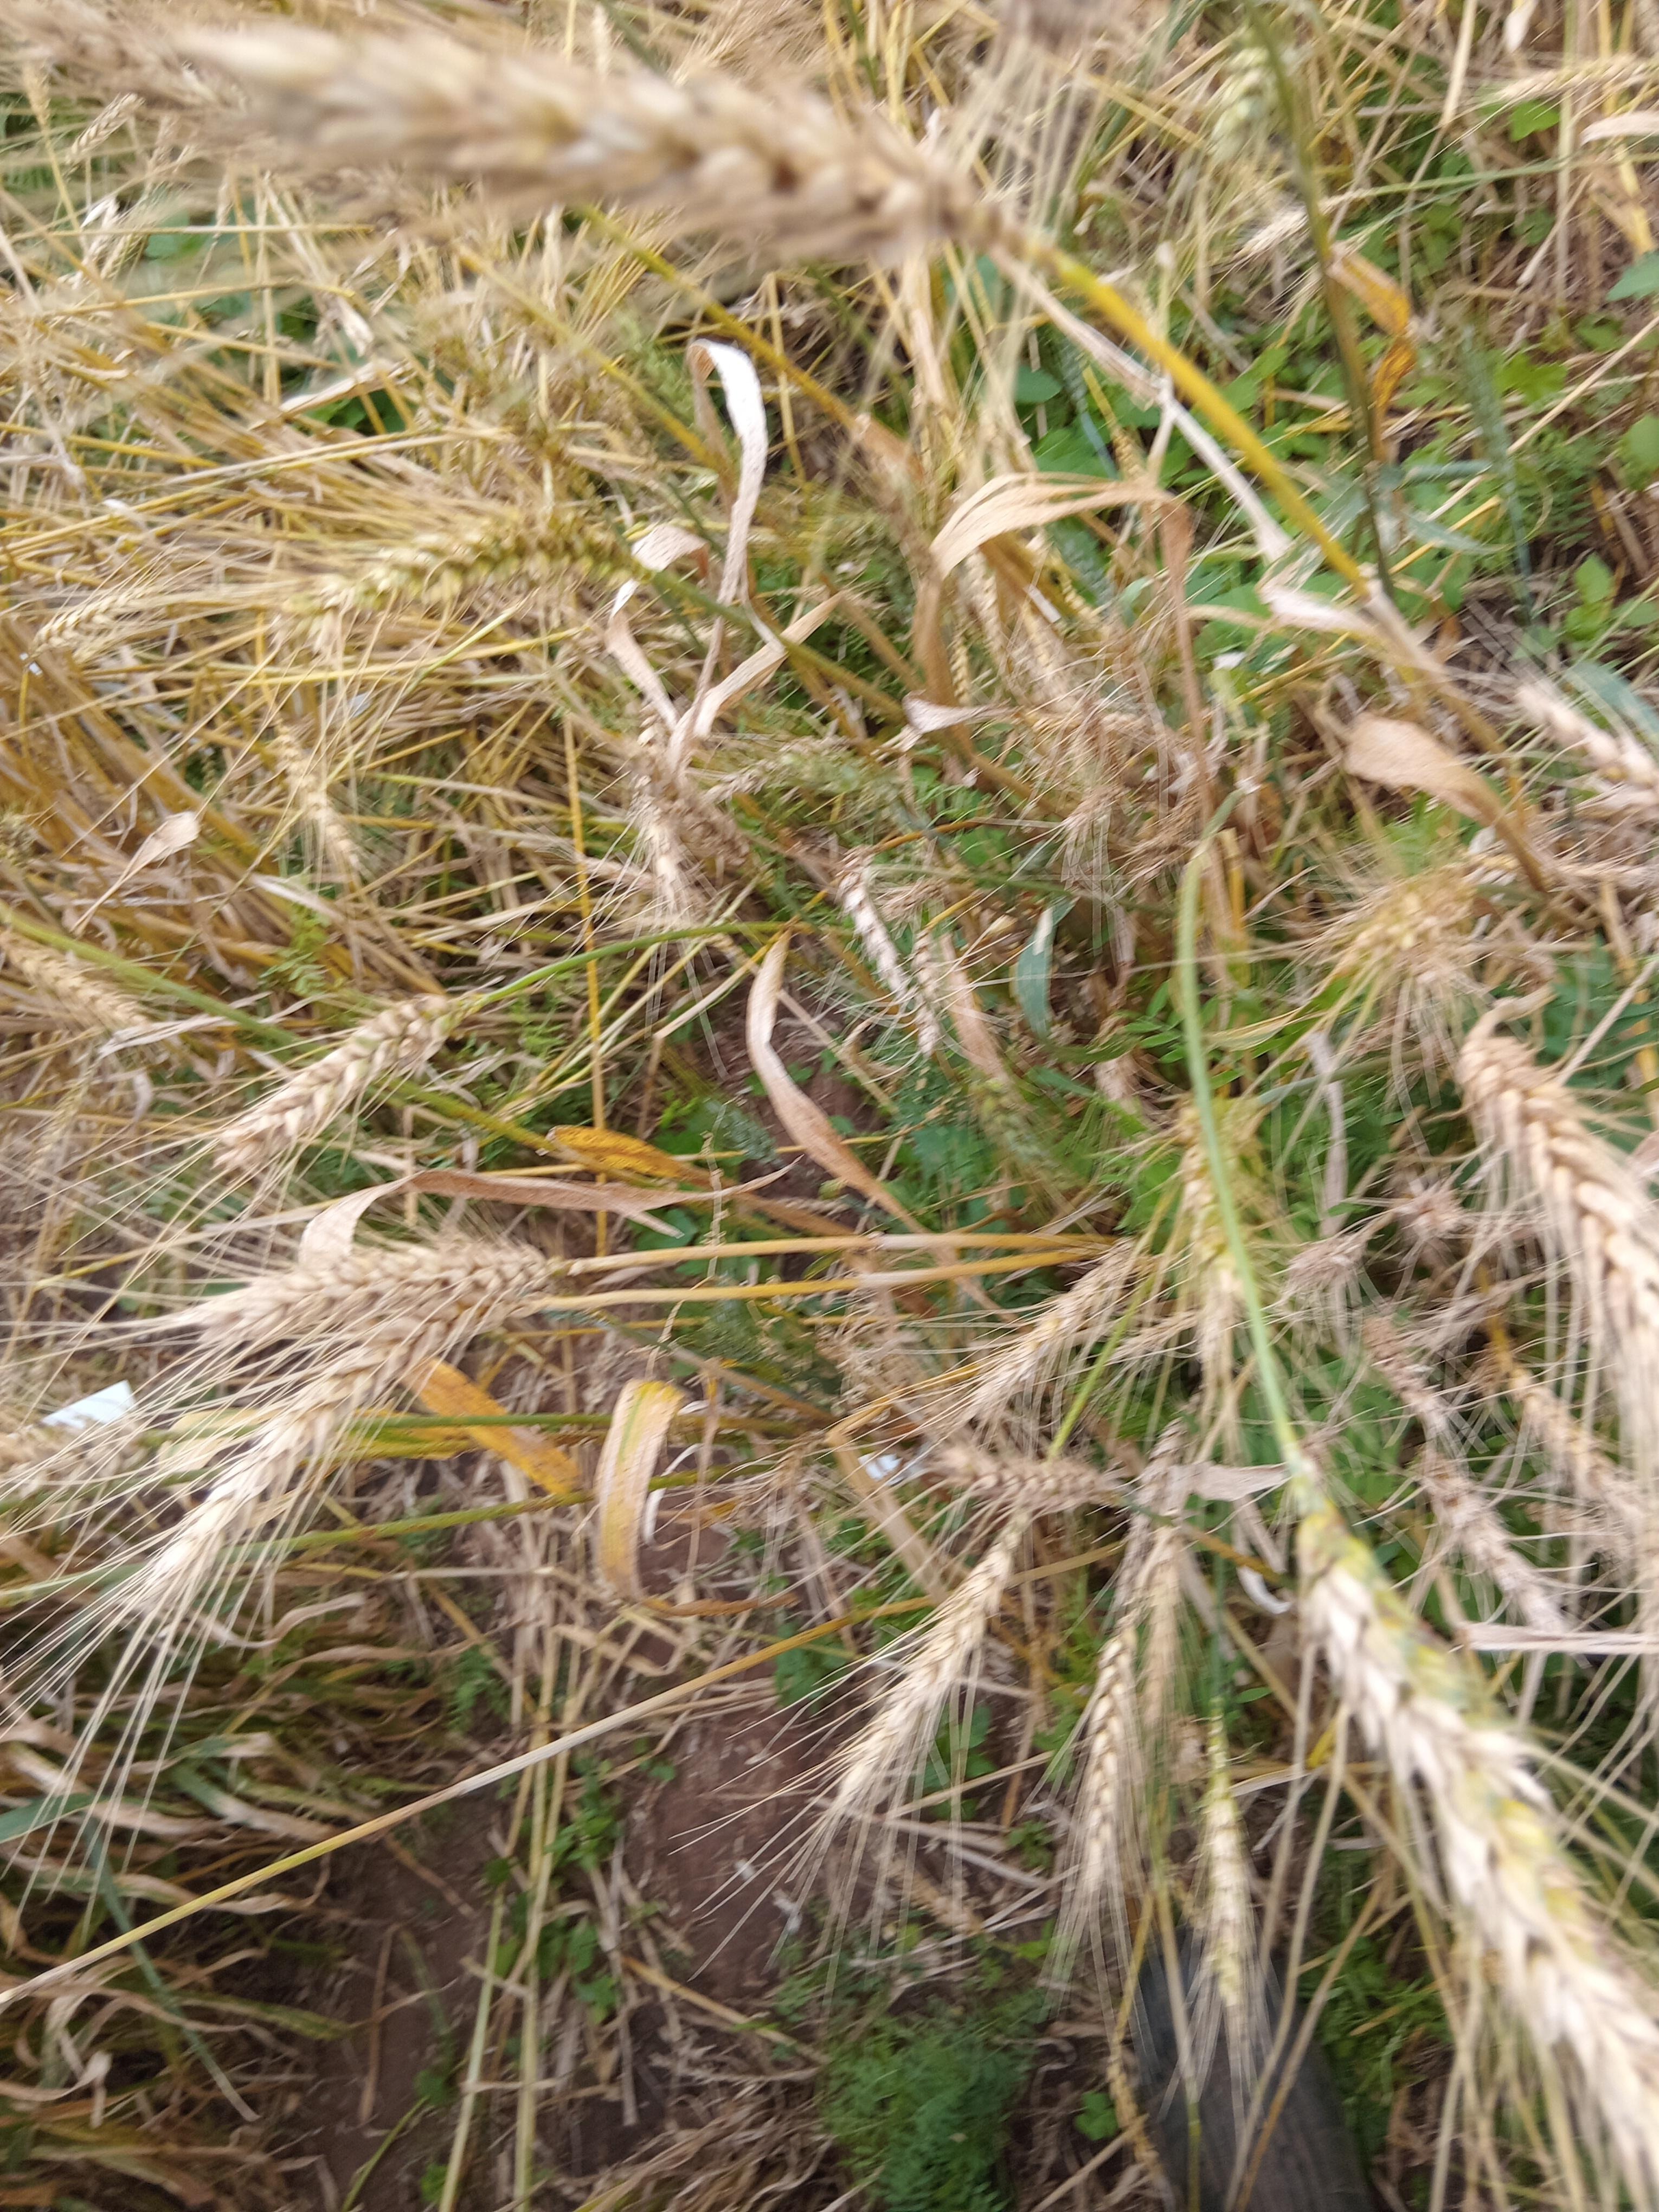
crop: wheat
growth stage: maturity
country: Kenya
